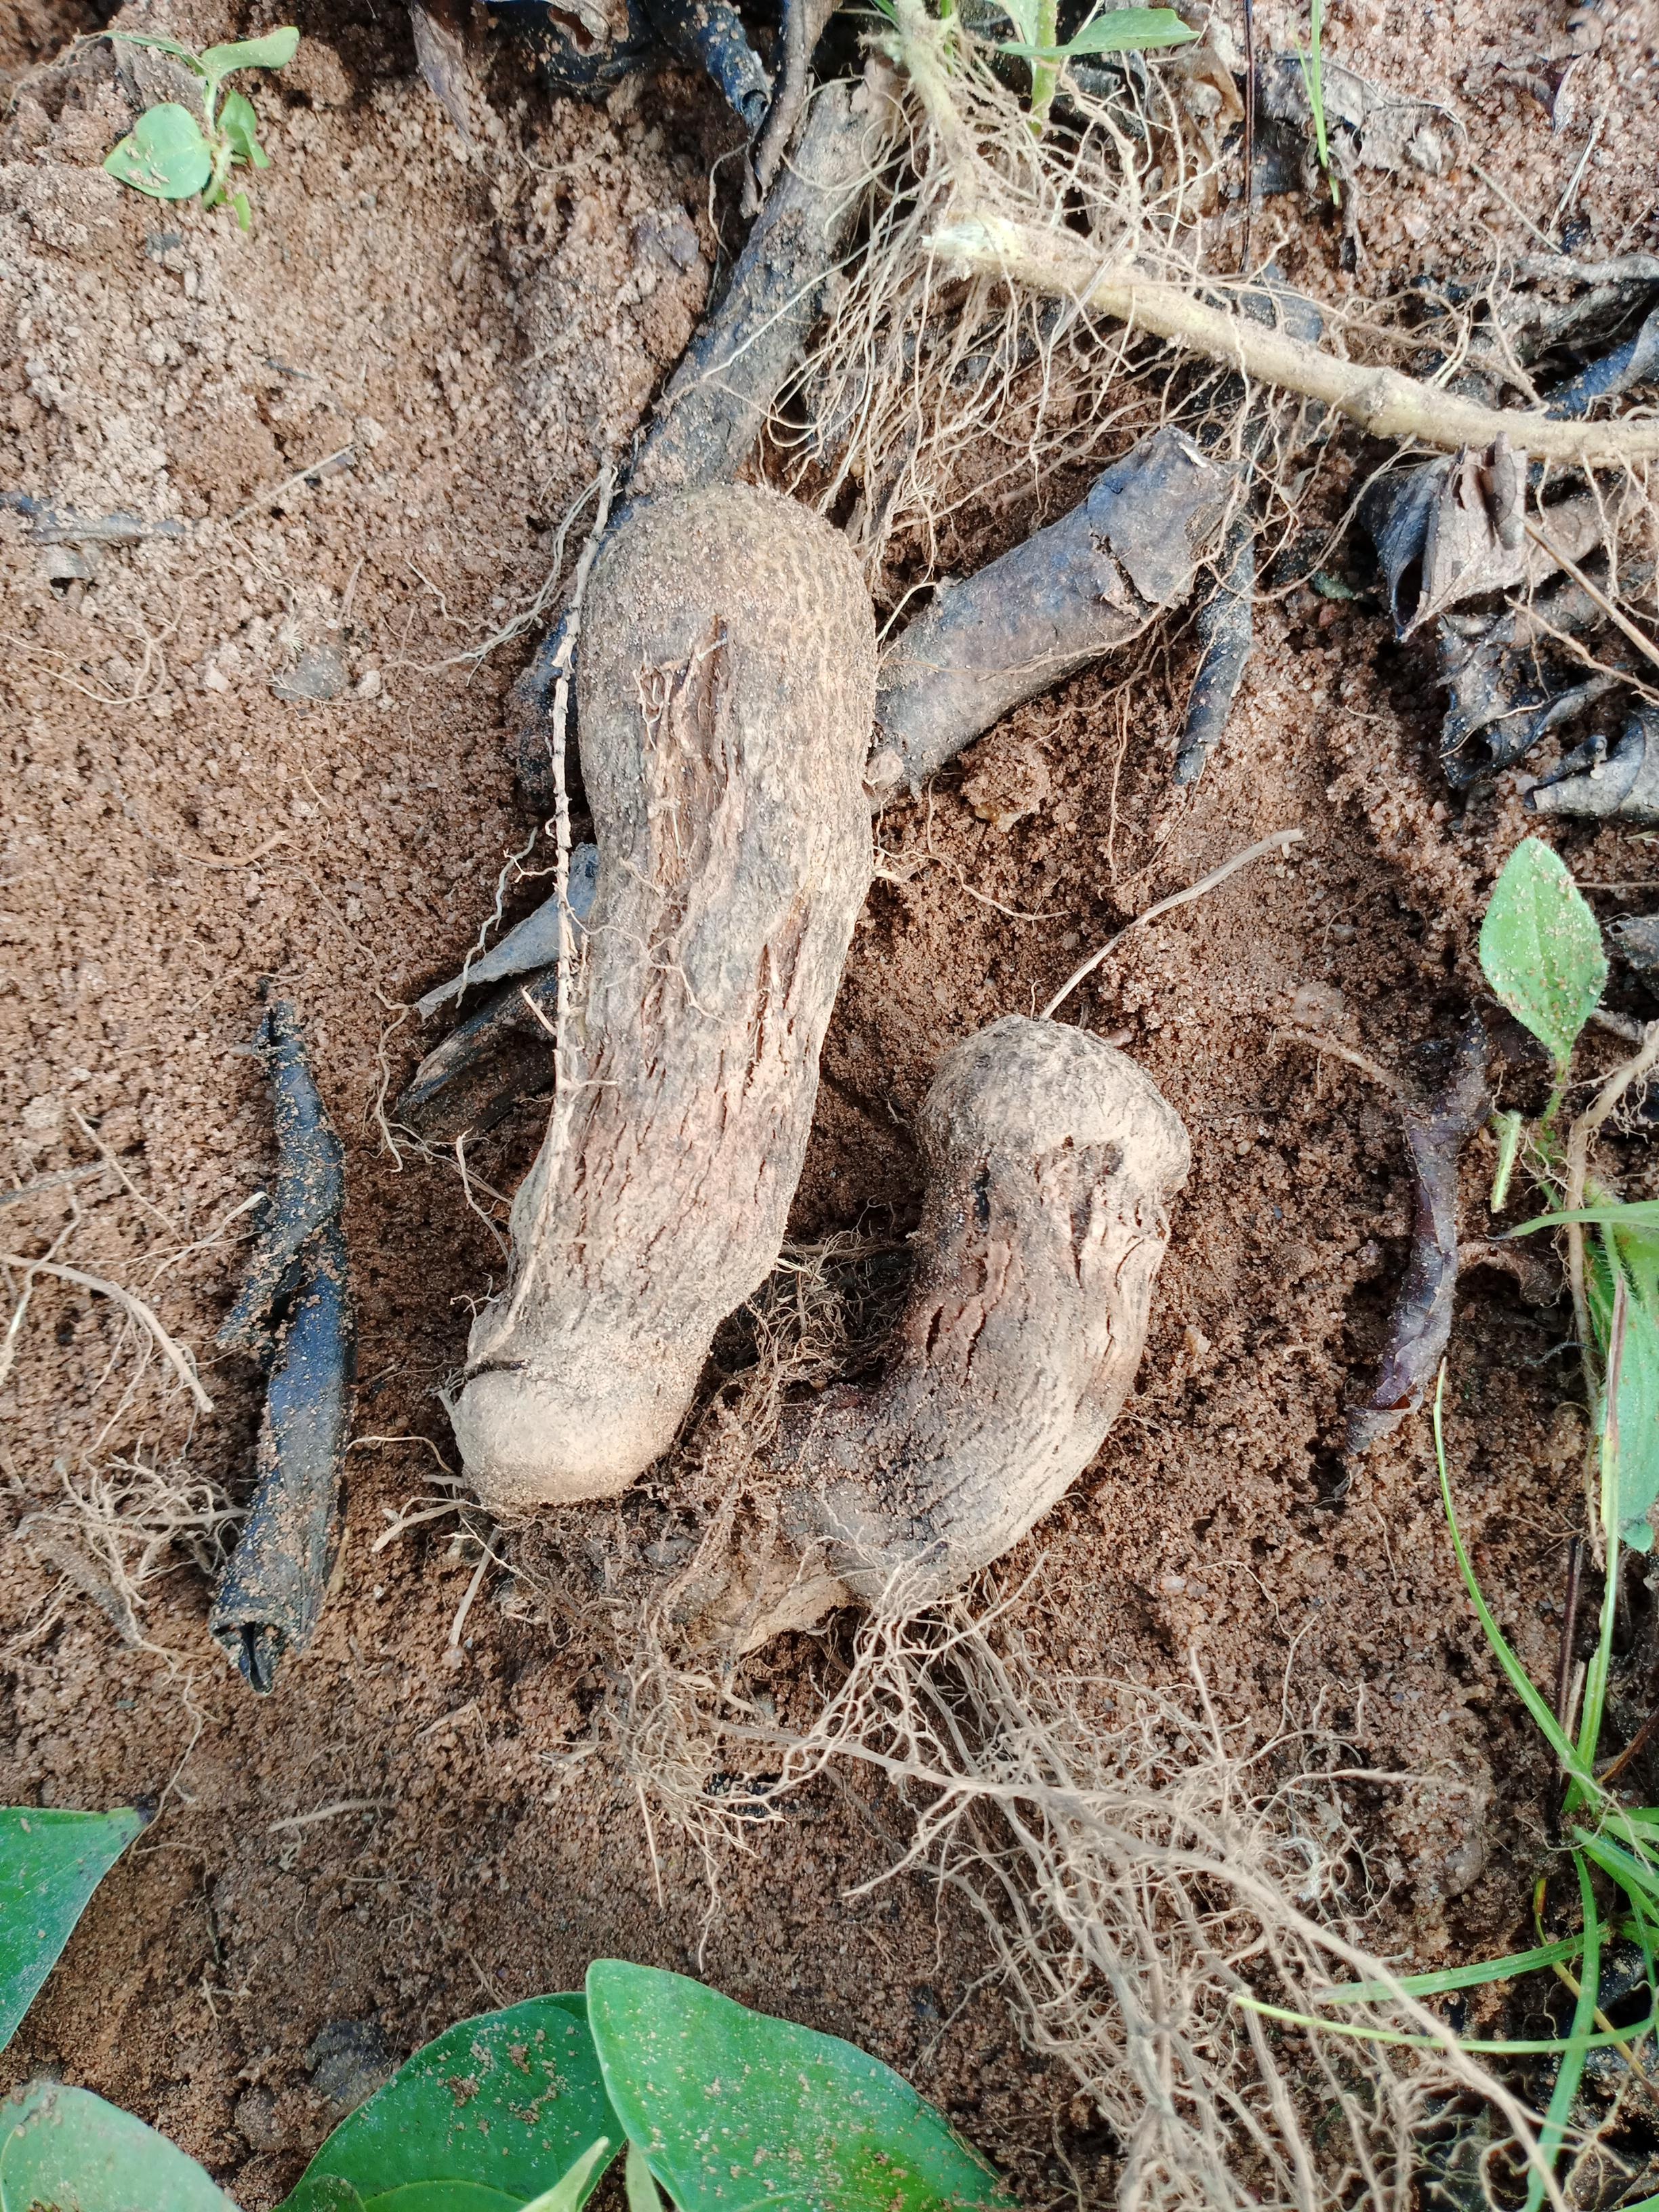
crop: yam
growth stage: harvest
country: Nigeria
